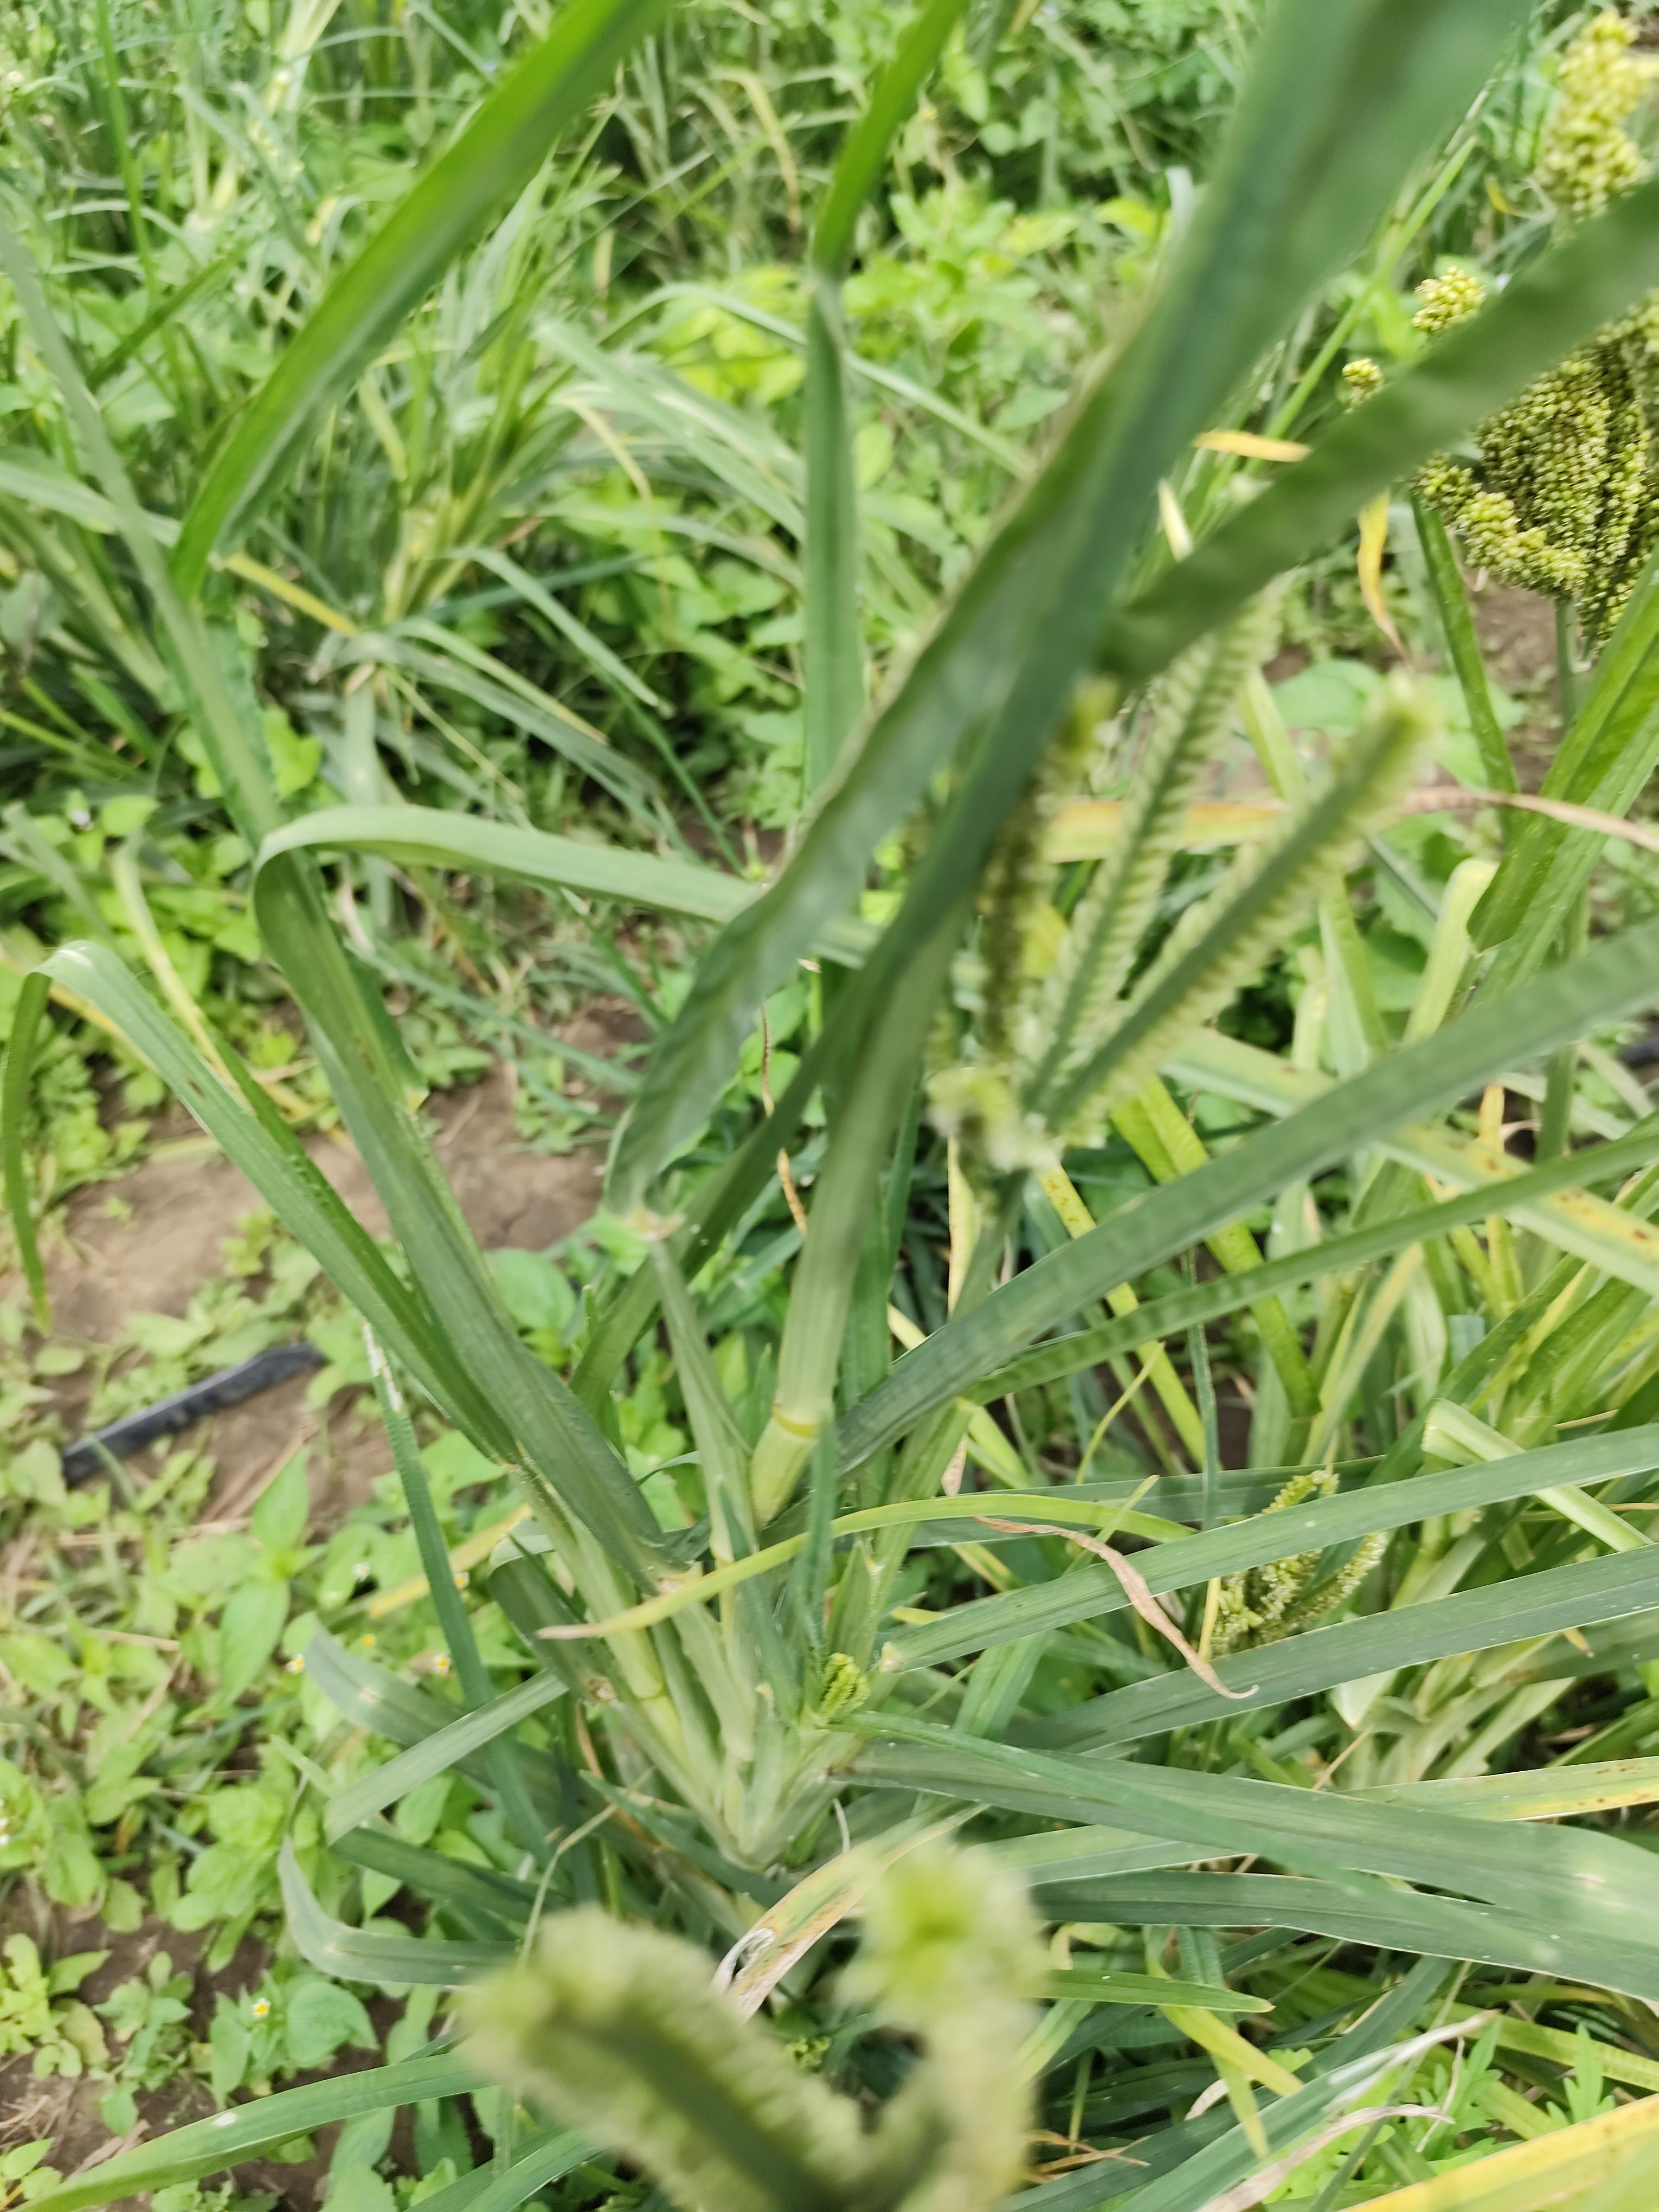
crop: finger millet
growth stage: heading tuber
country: Tanzania
